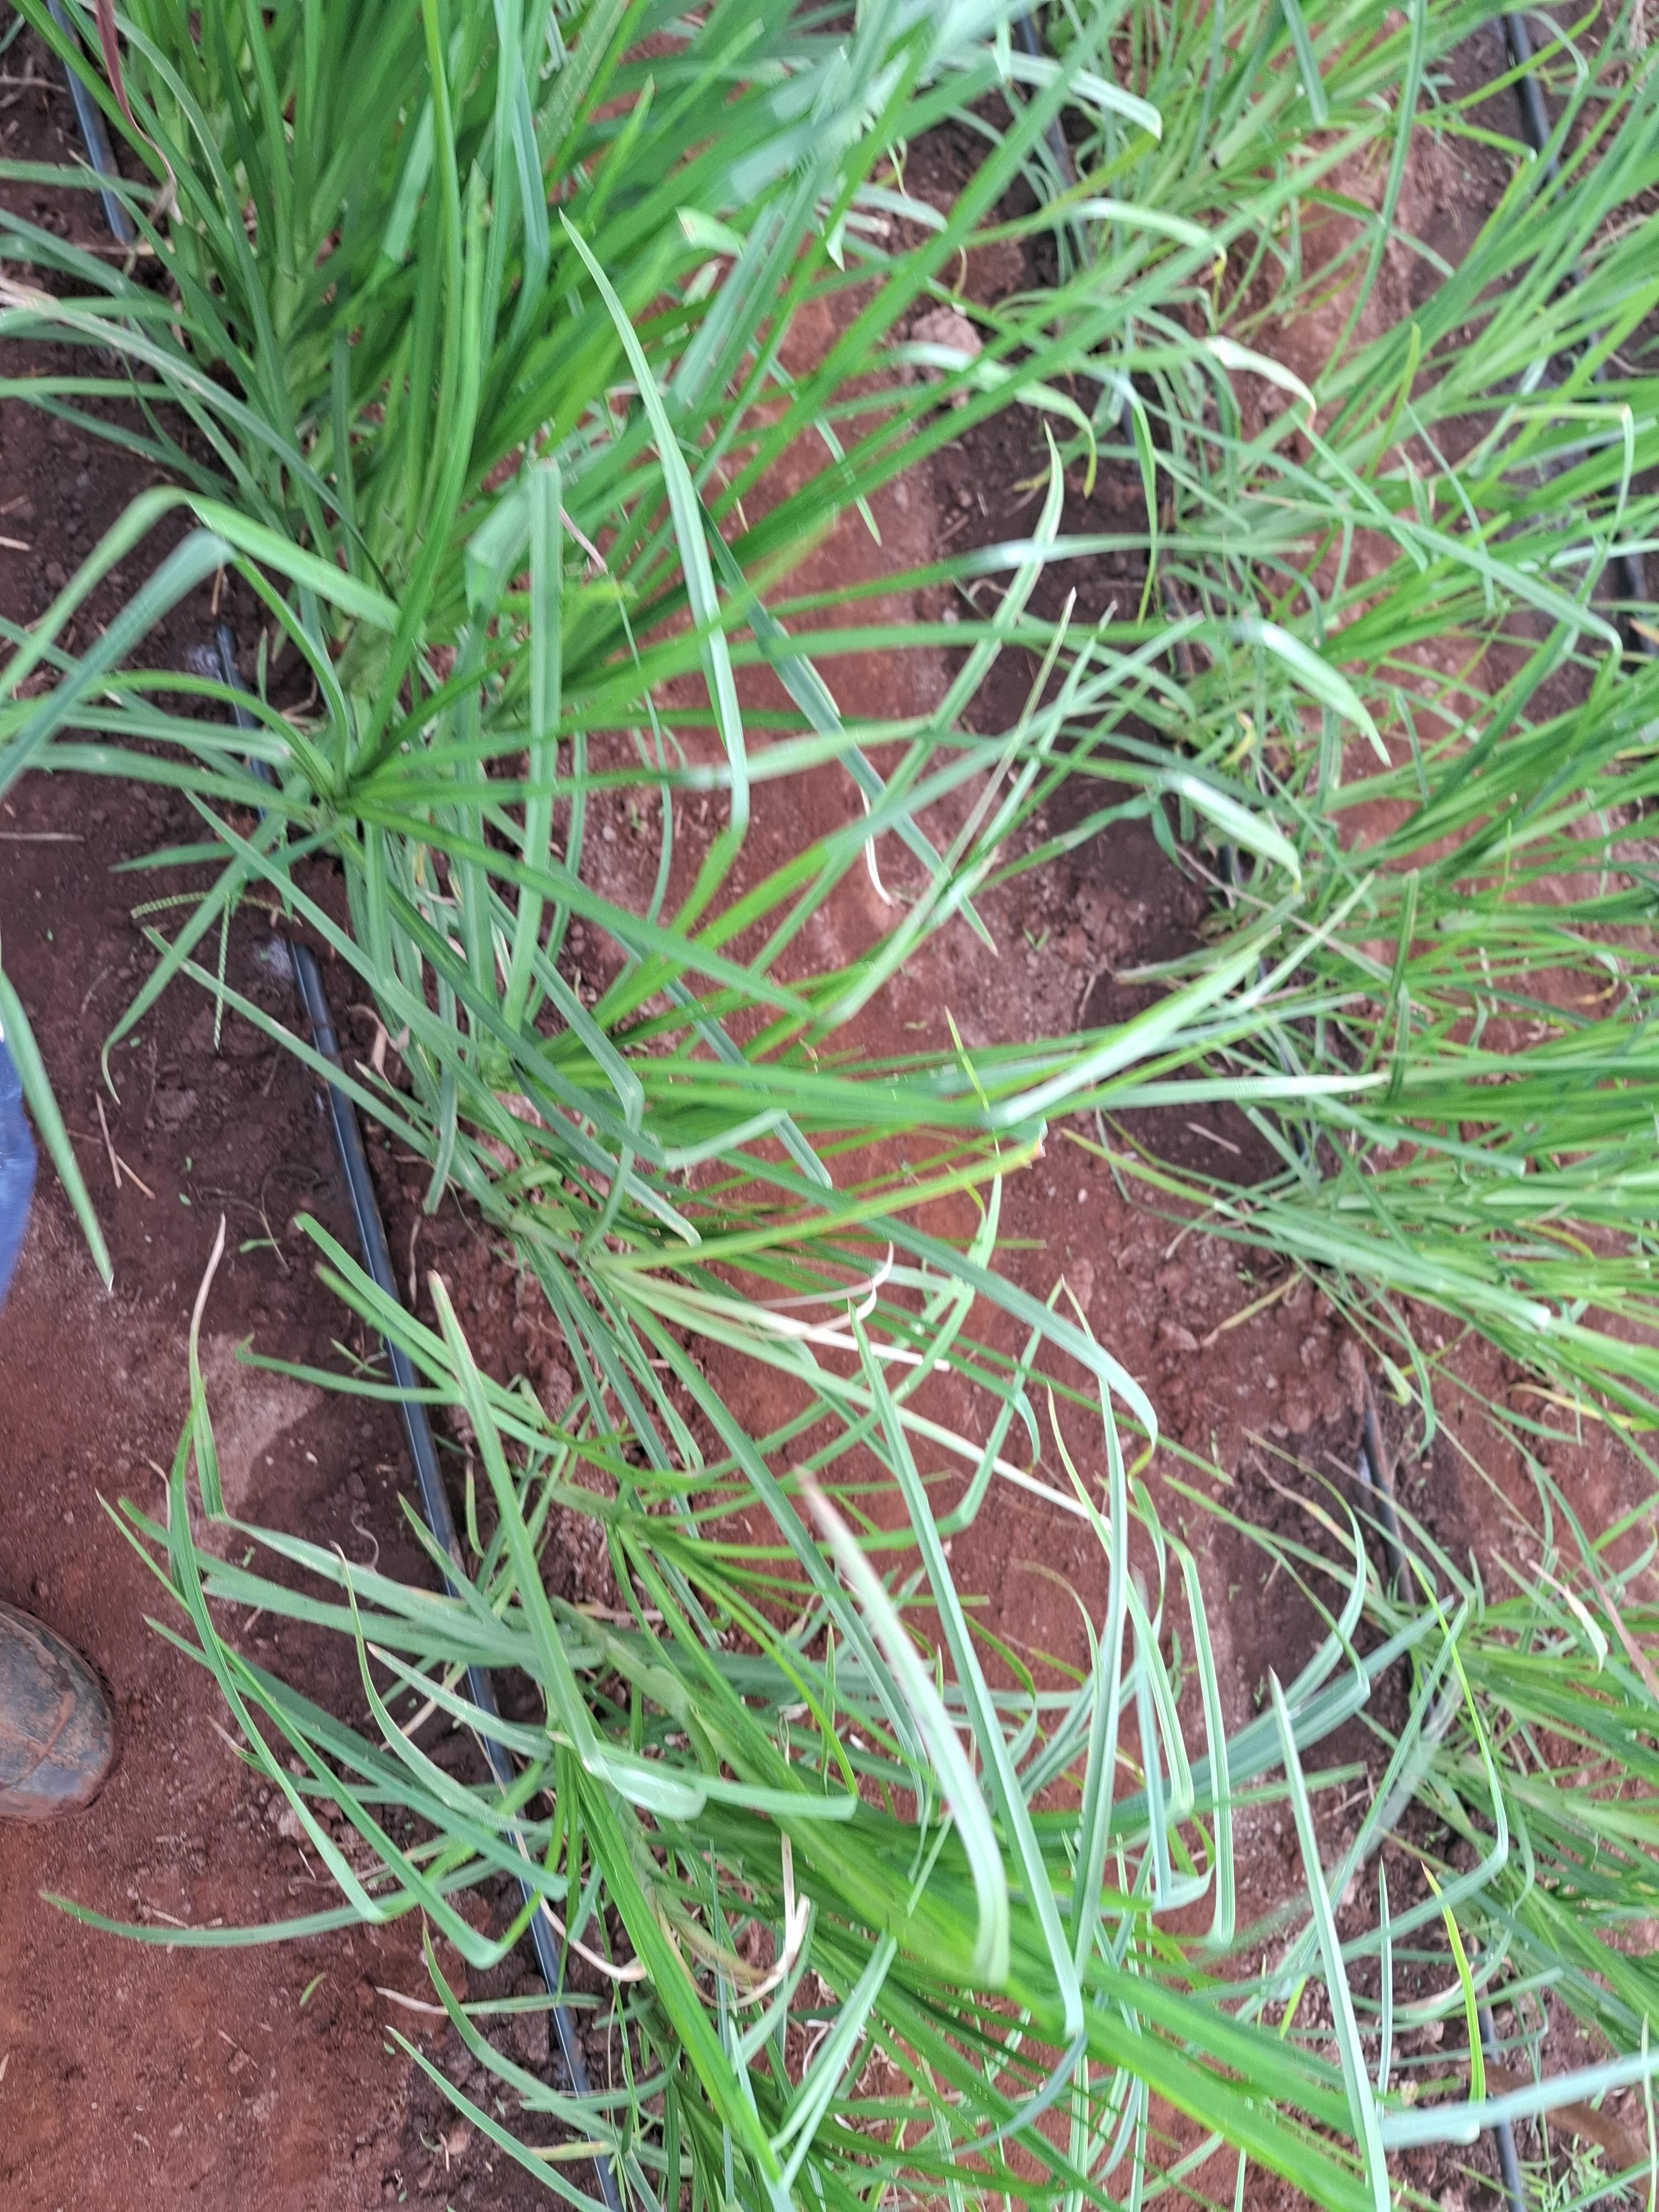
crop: finger millet
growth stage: vegetative
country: Kenya
